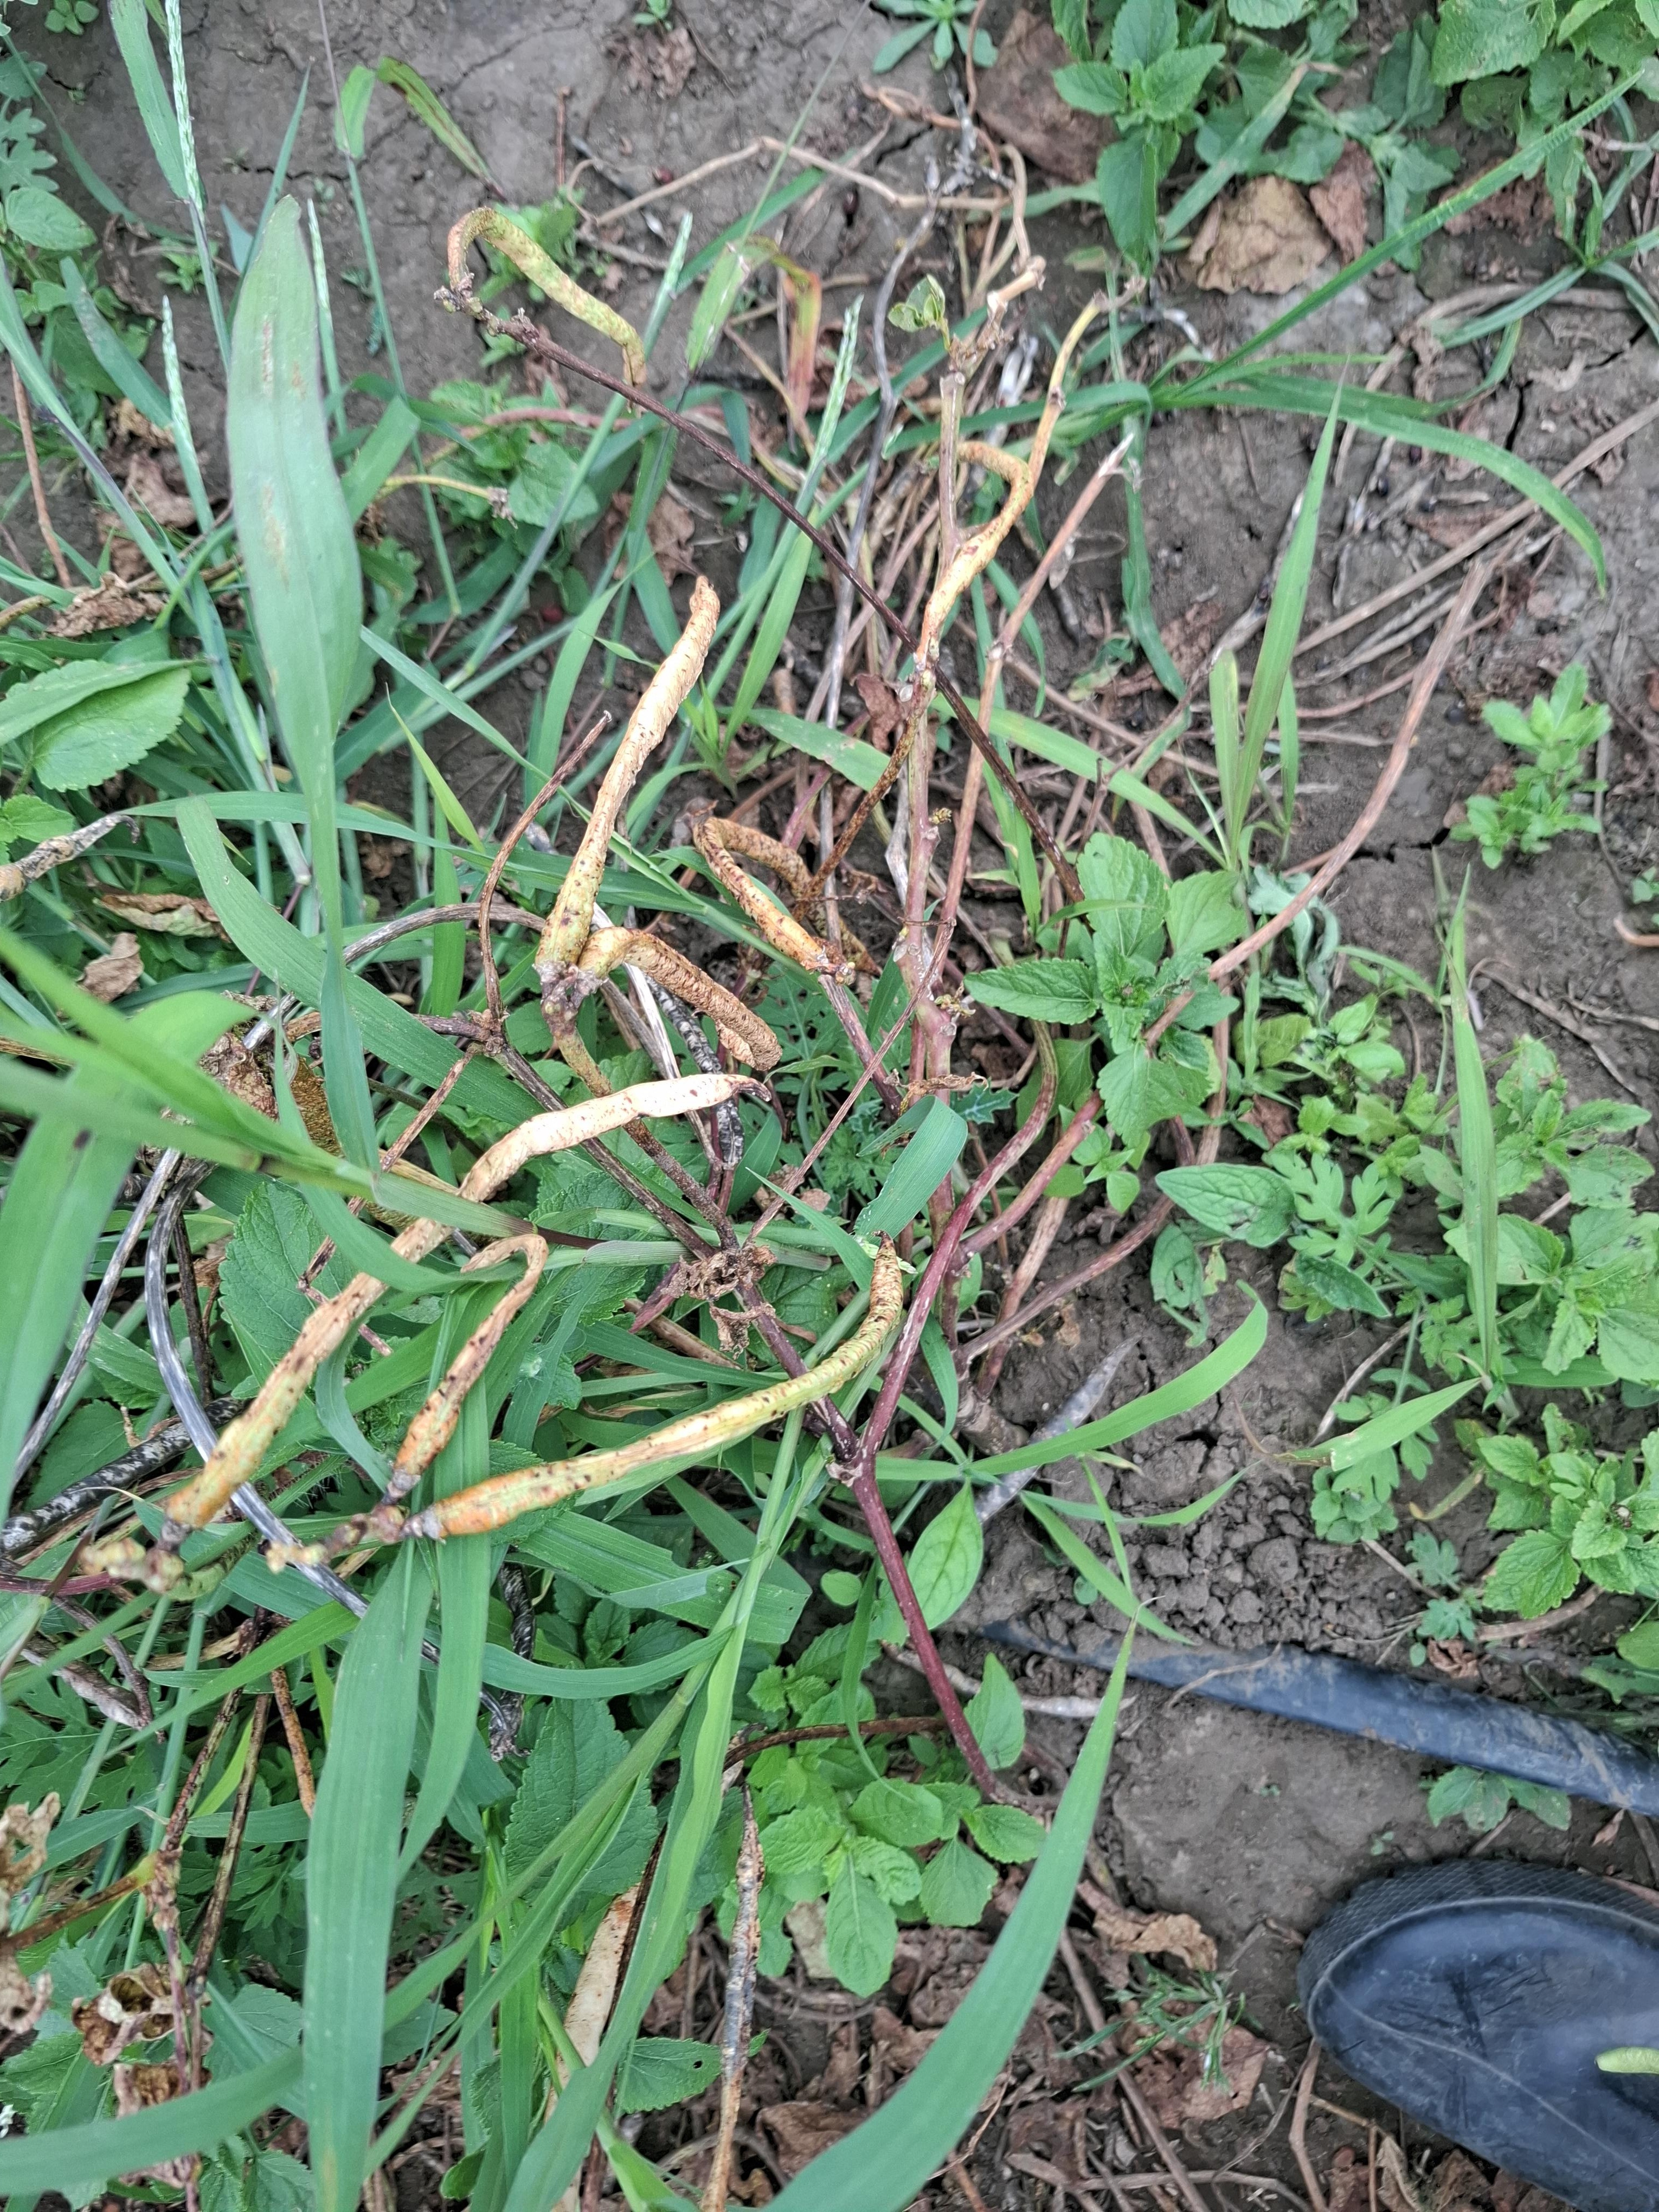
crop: cowpea
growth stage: development pod
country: Tanzania
